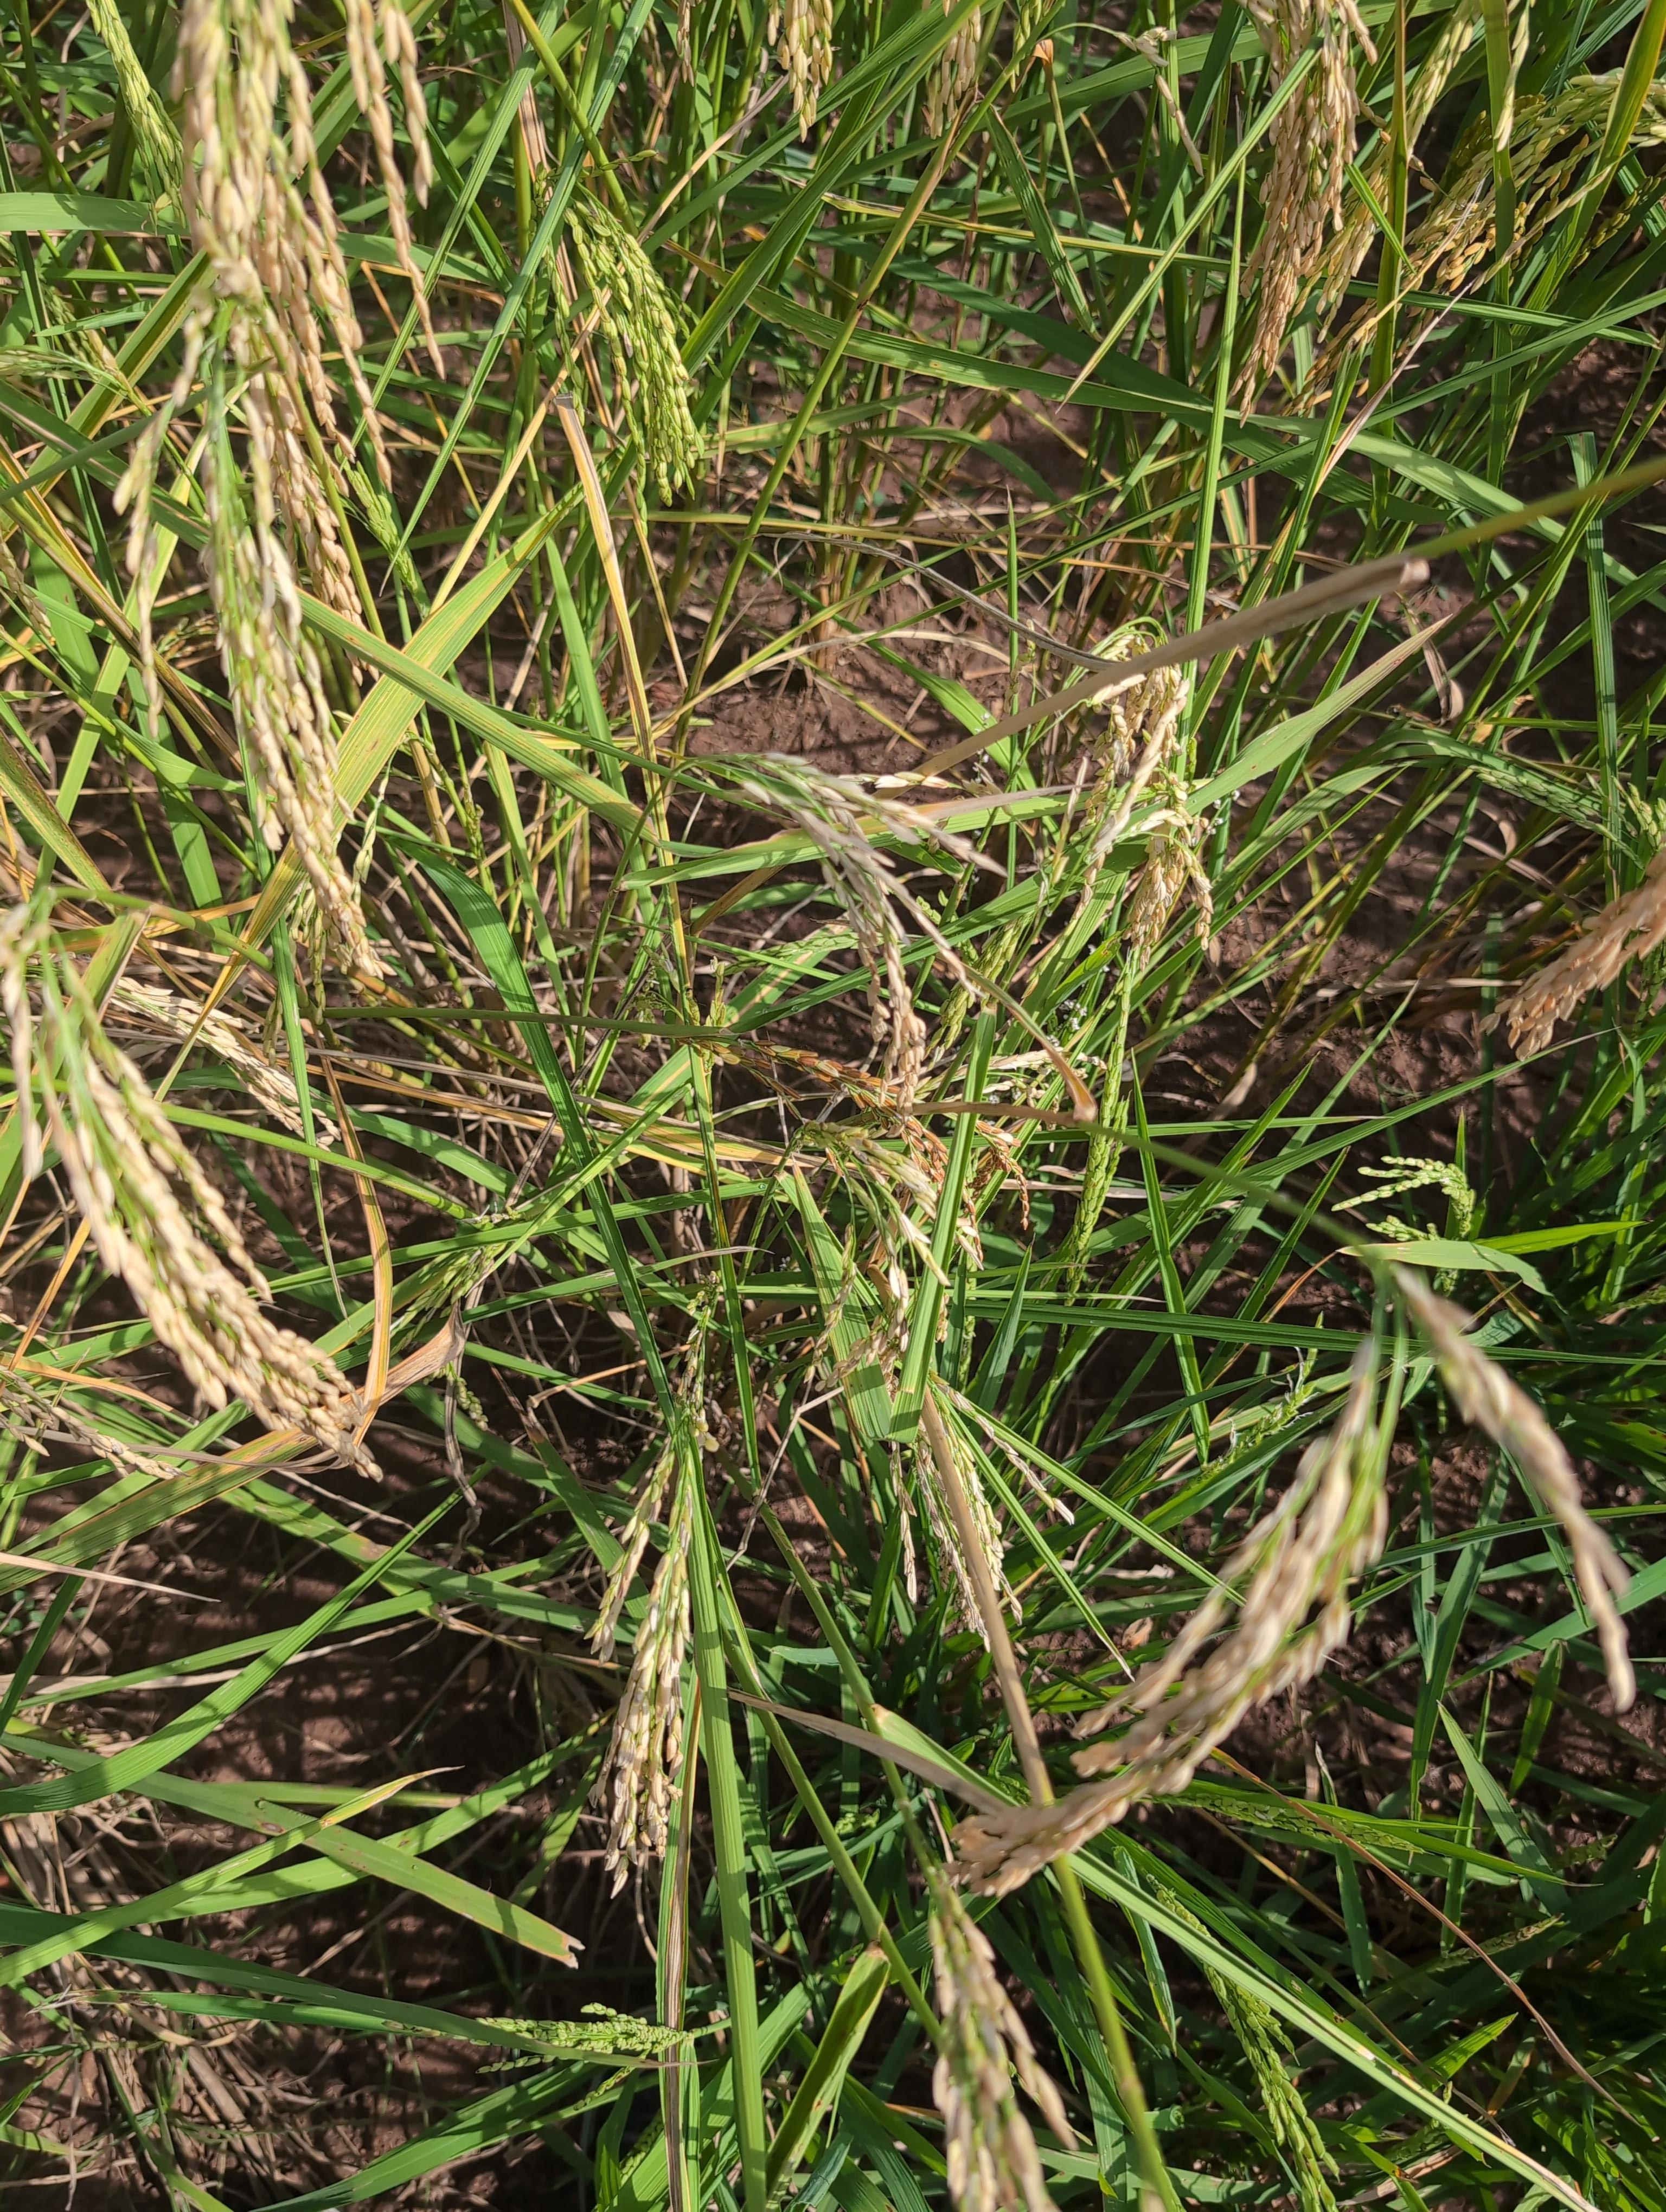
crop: rice
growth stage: ripening
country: Côte d'Ivoire
